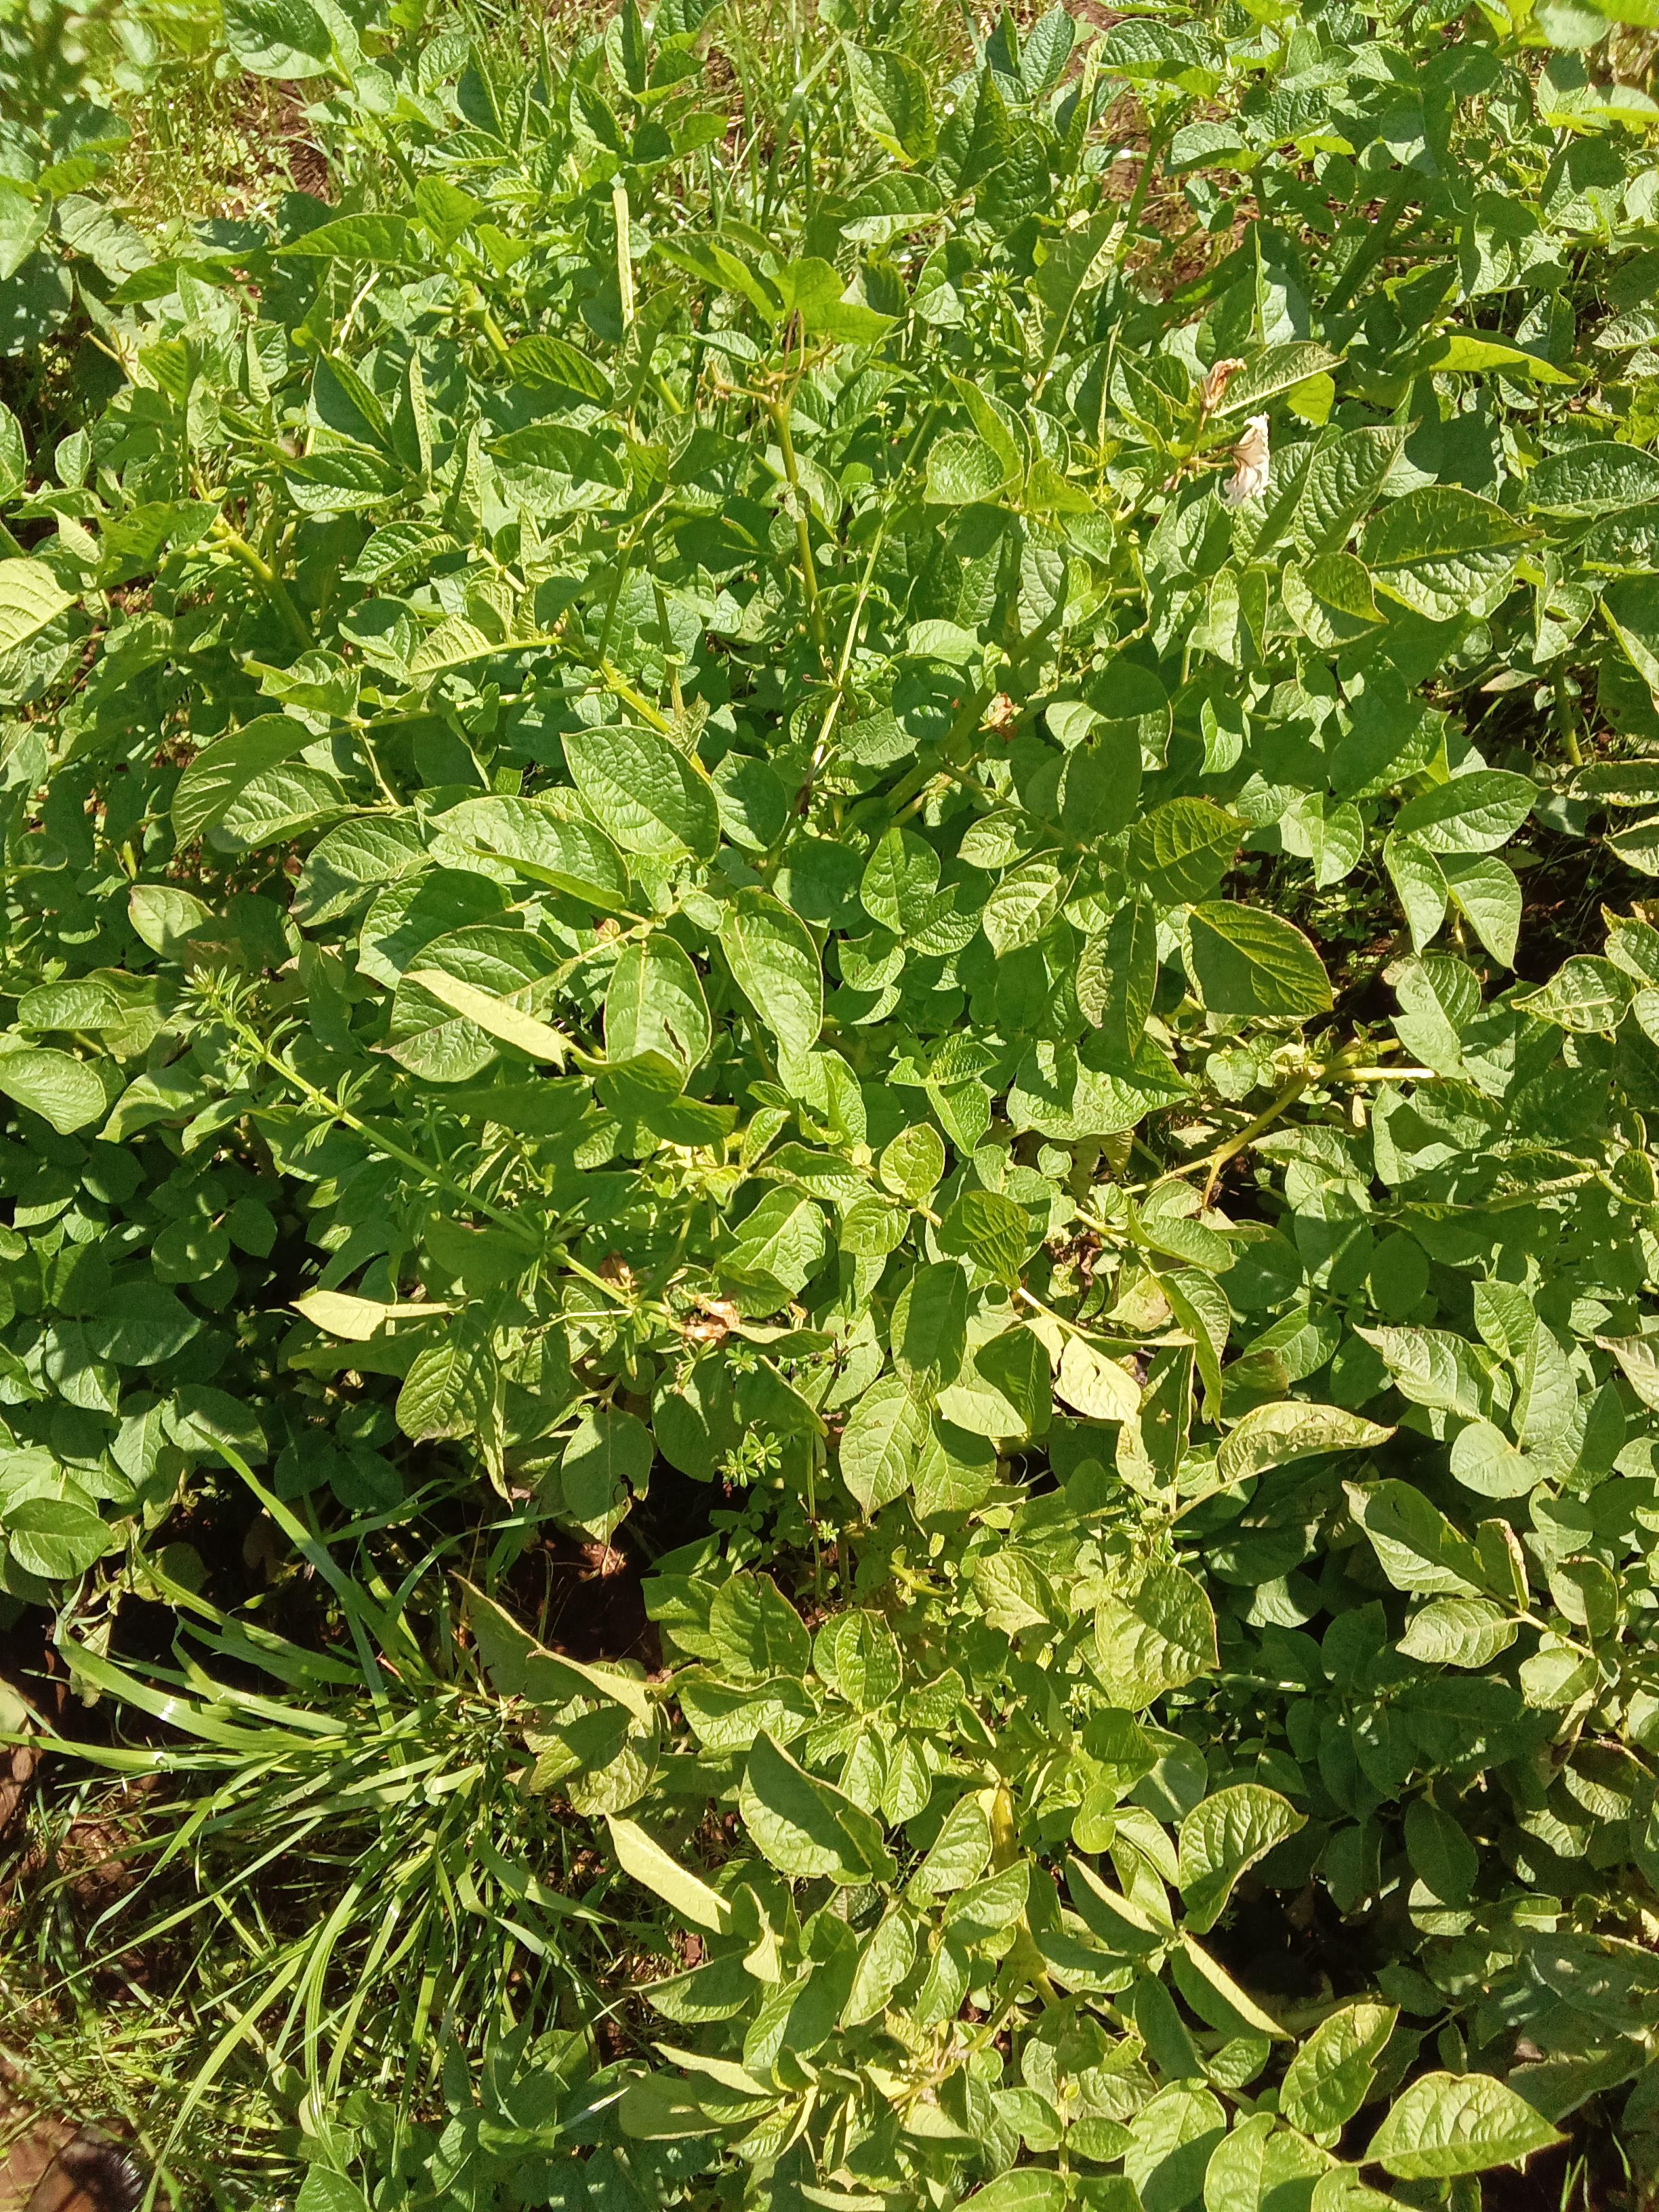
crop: potato
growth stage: flowering
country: Kenya
